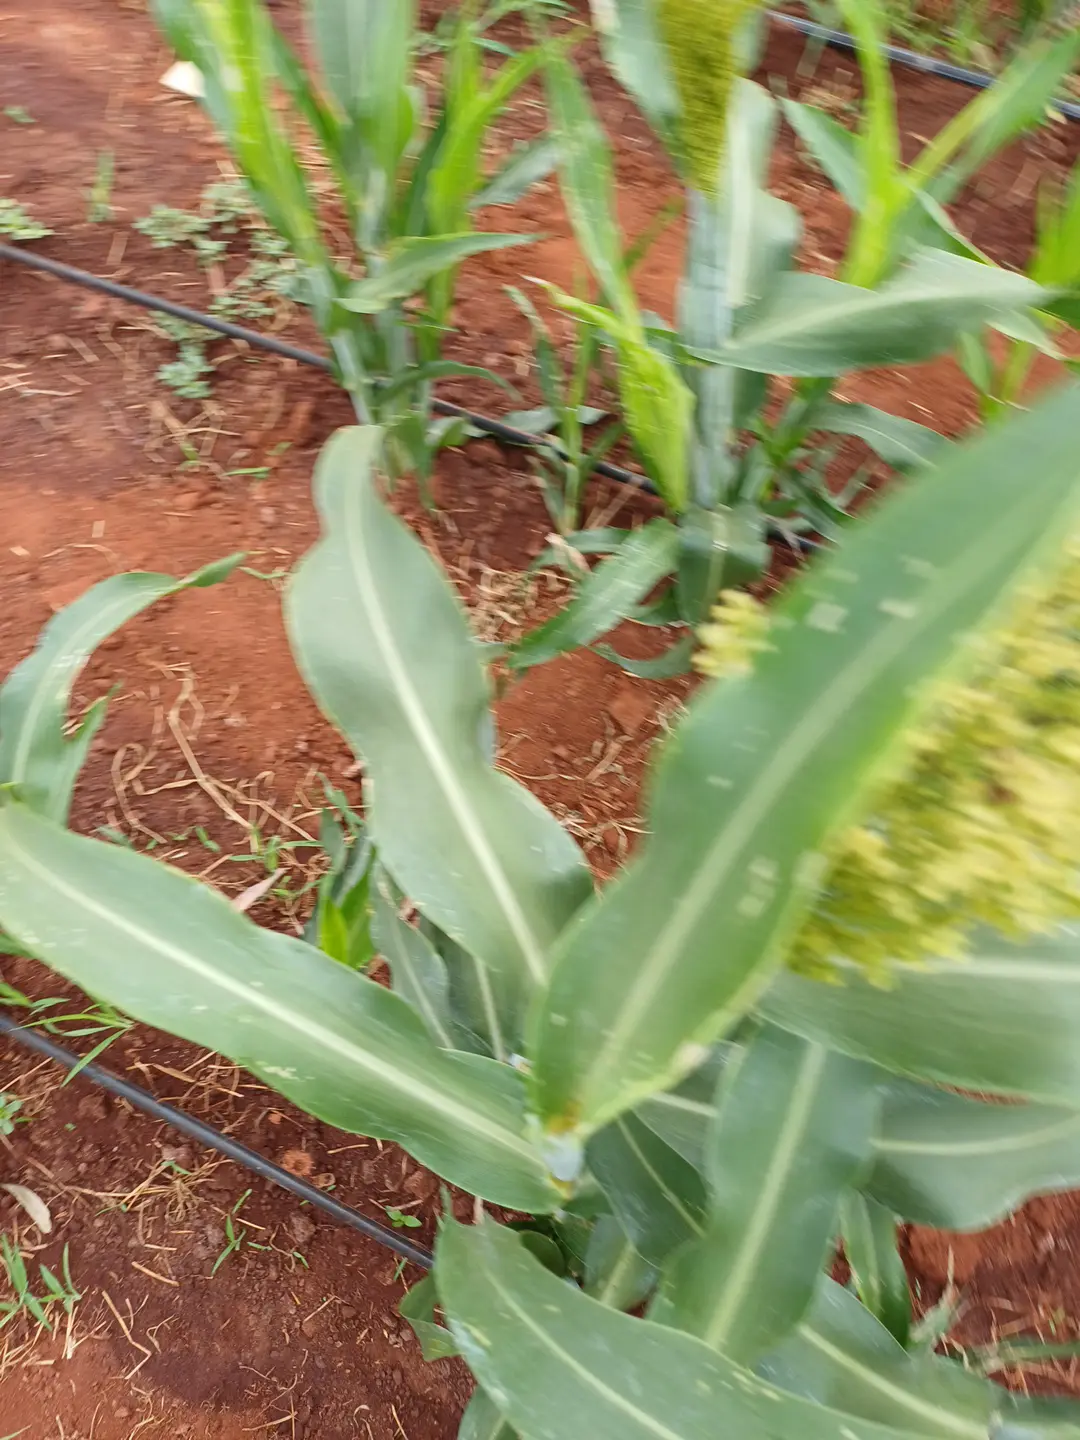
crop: sorghum
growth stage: flowering
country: Kenya
